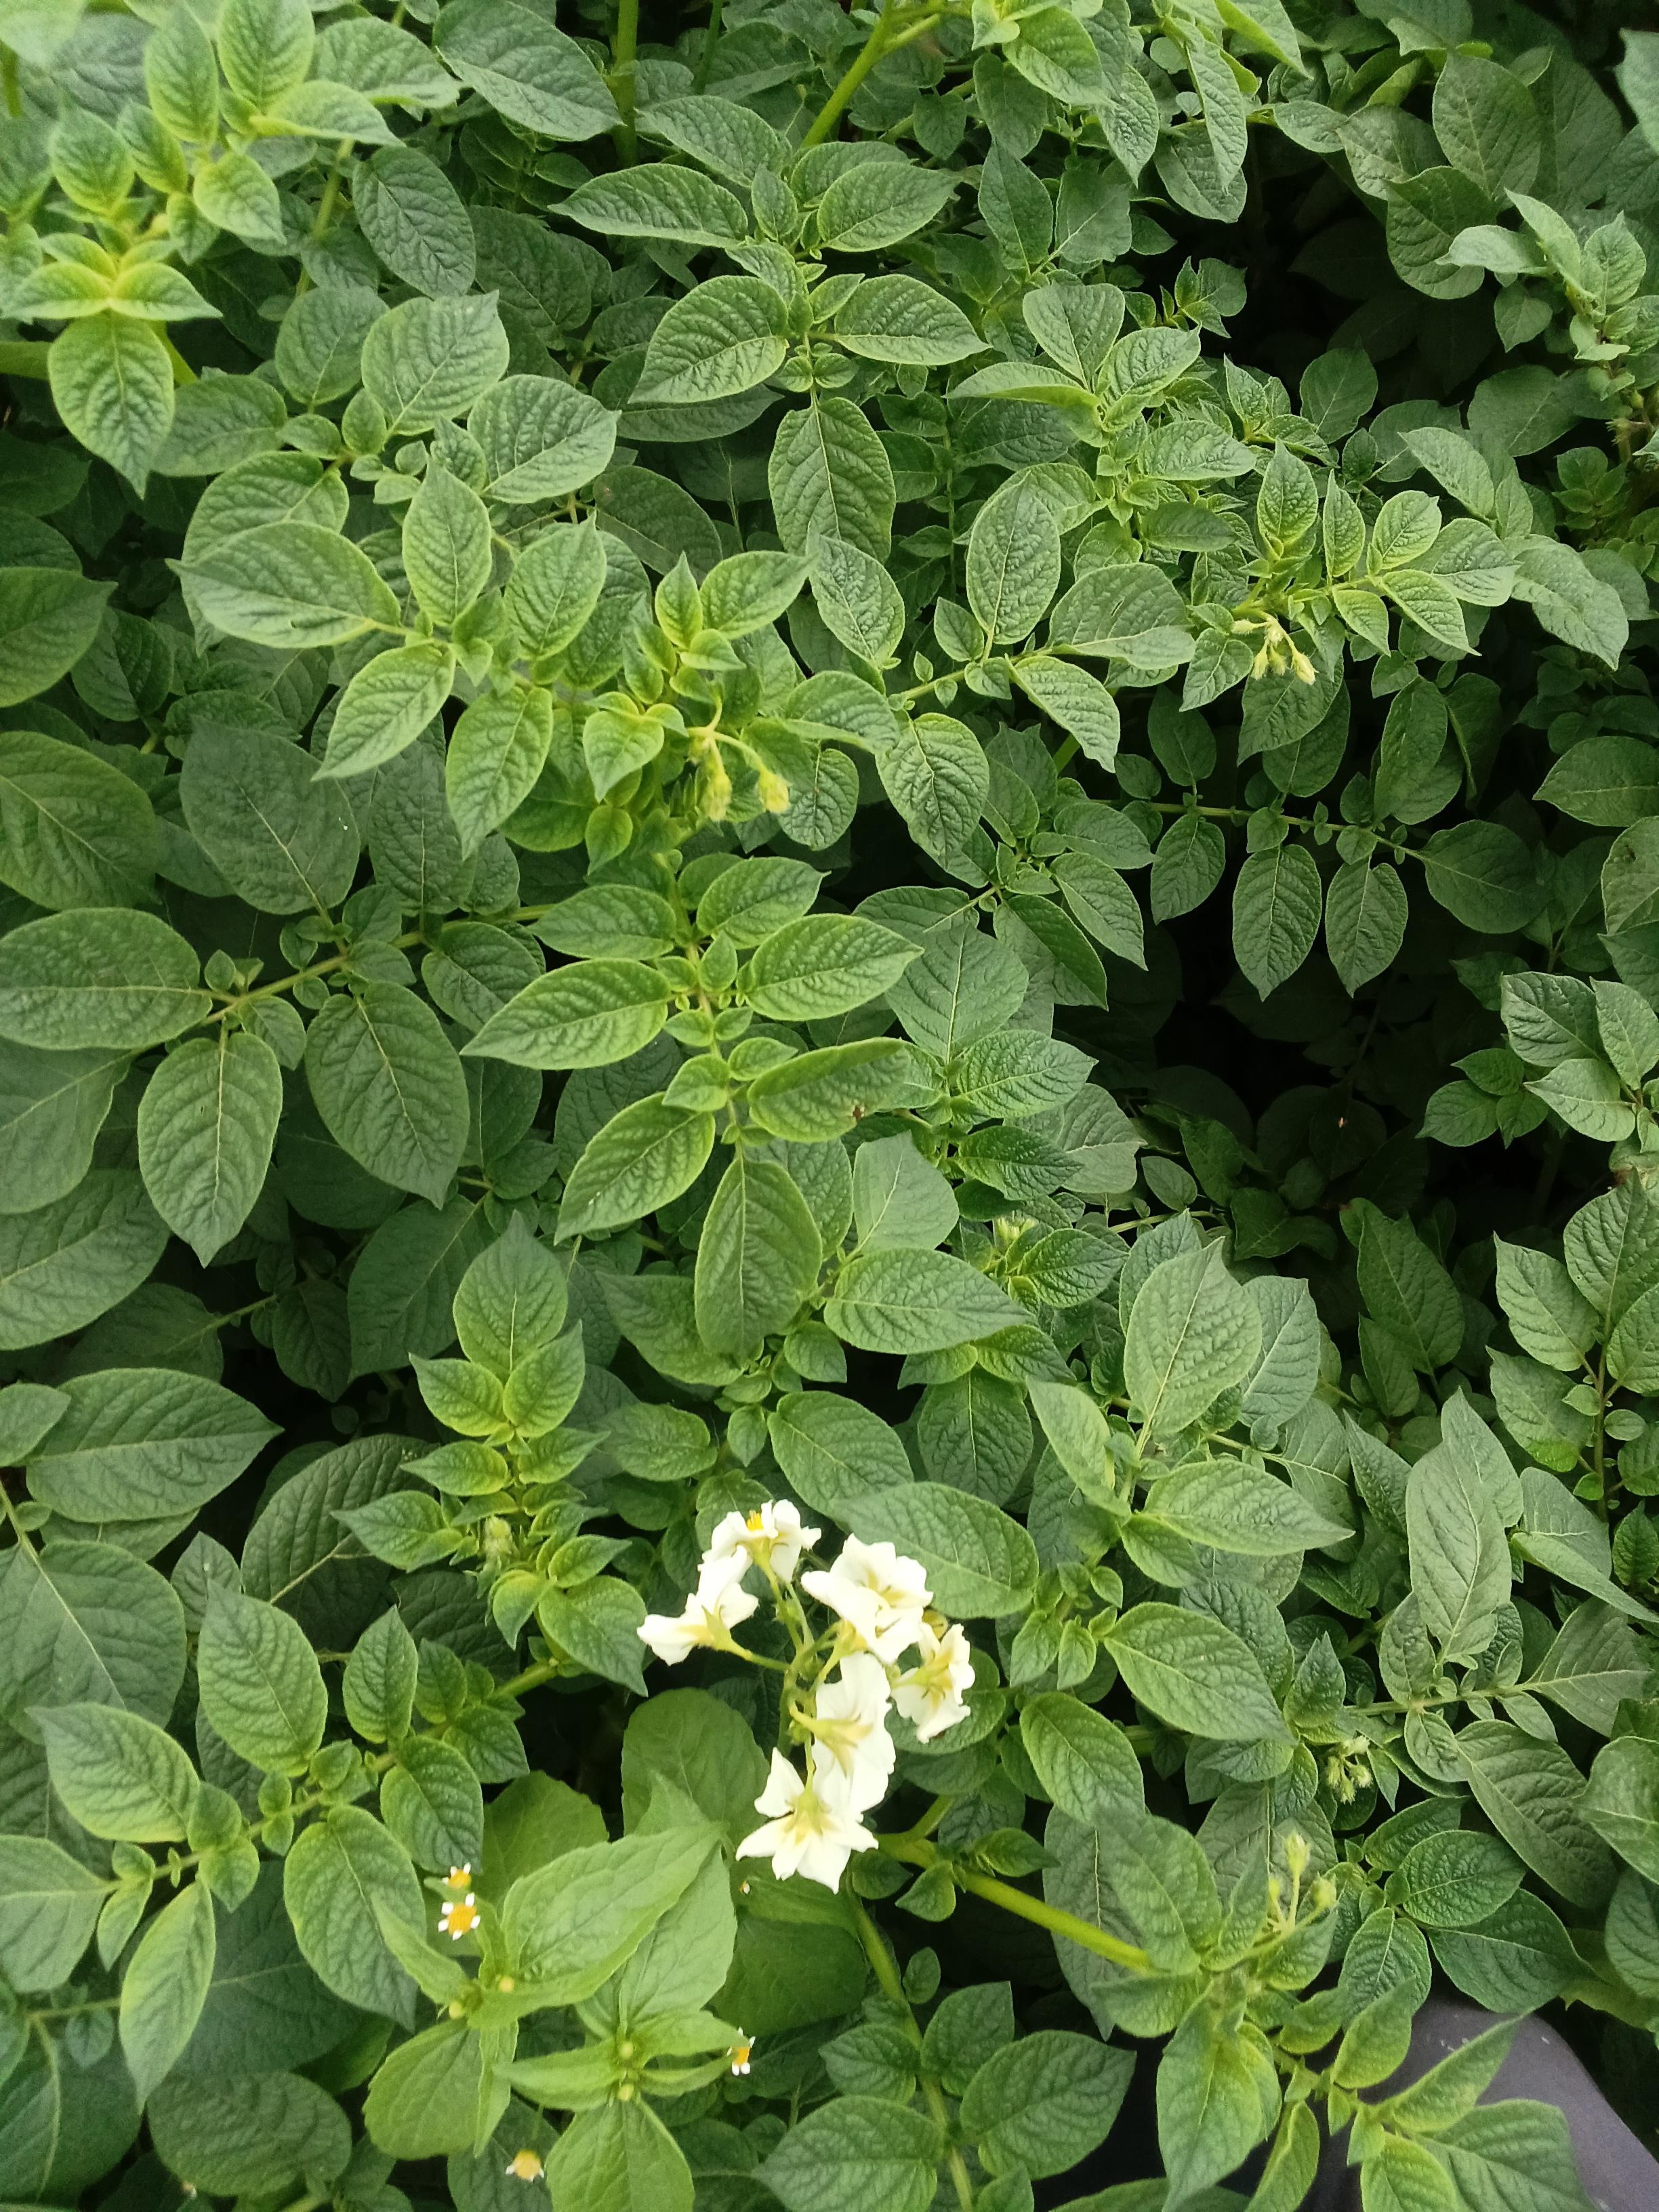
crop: potato
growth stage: flowering
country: Kenya
